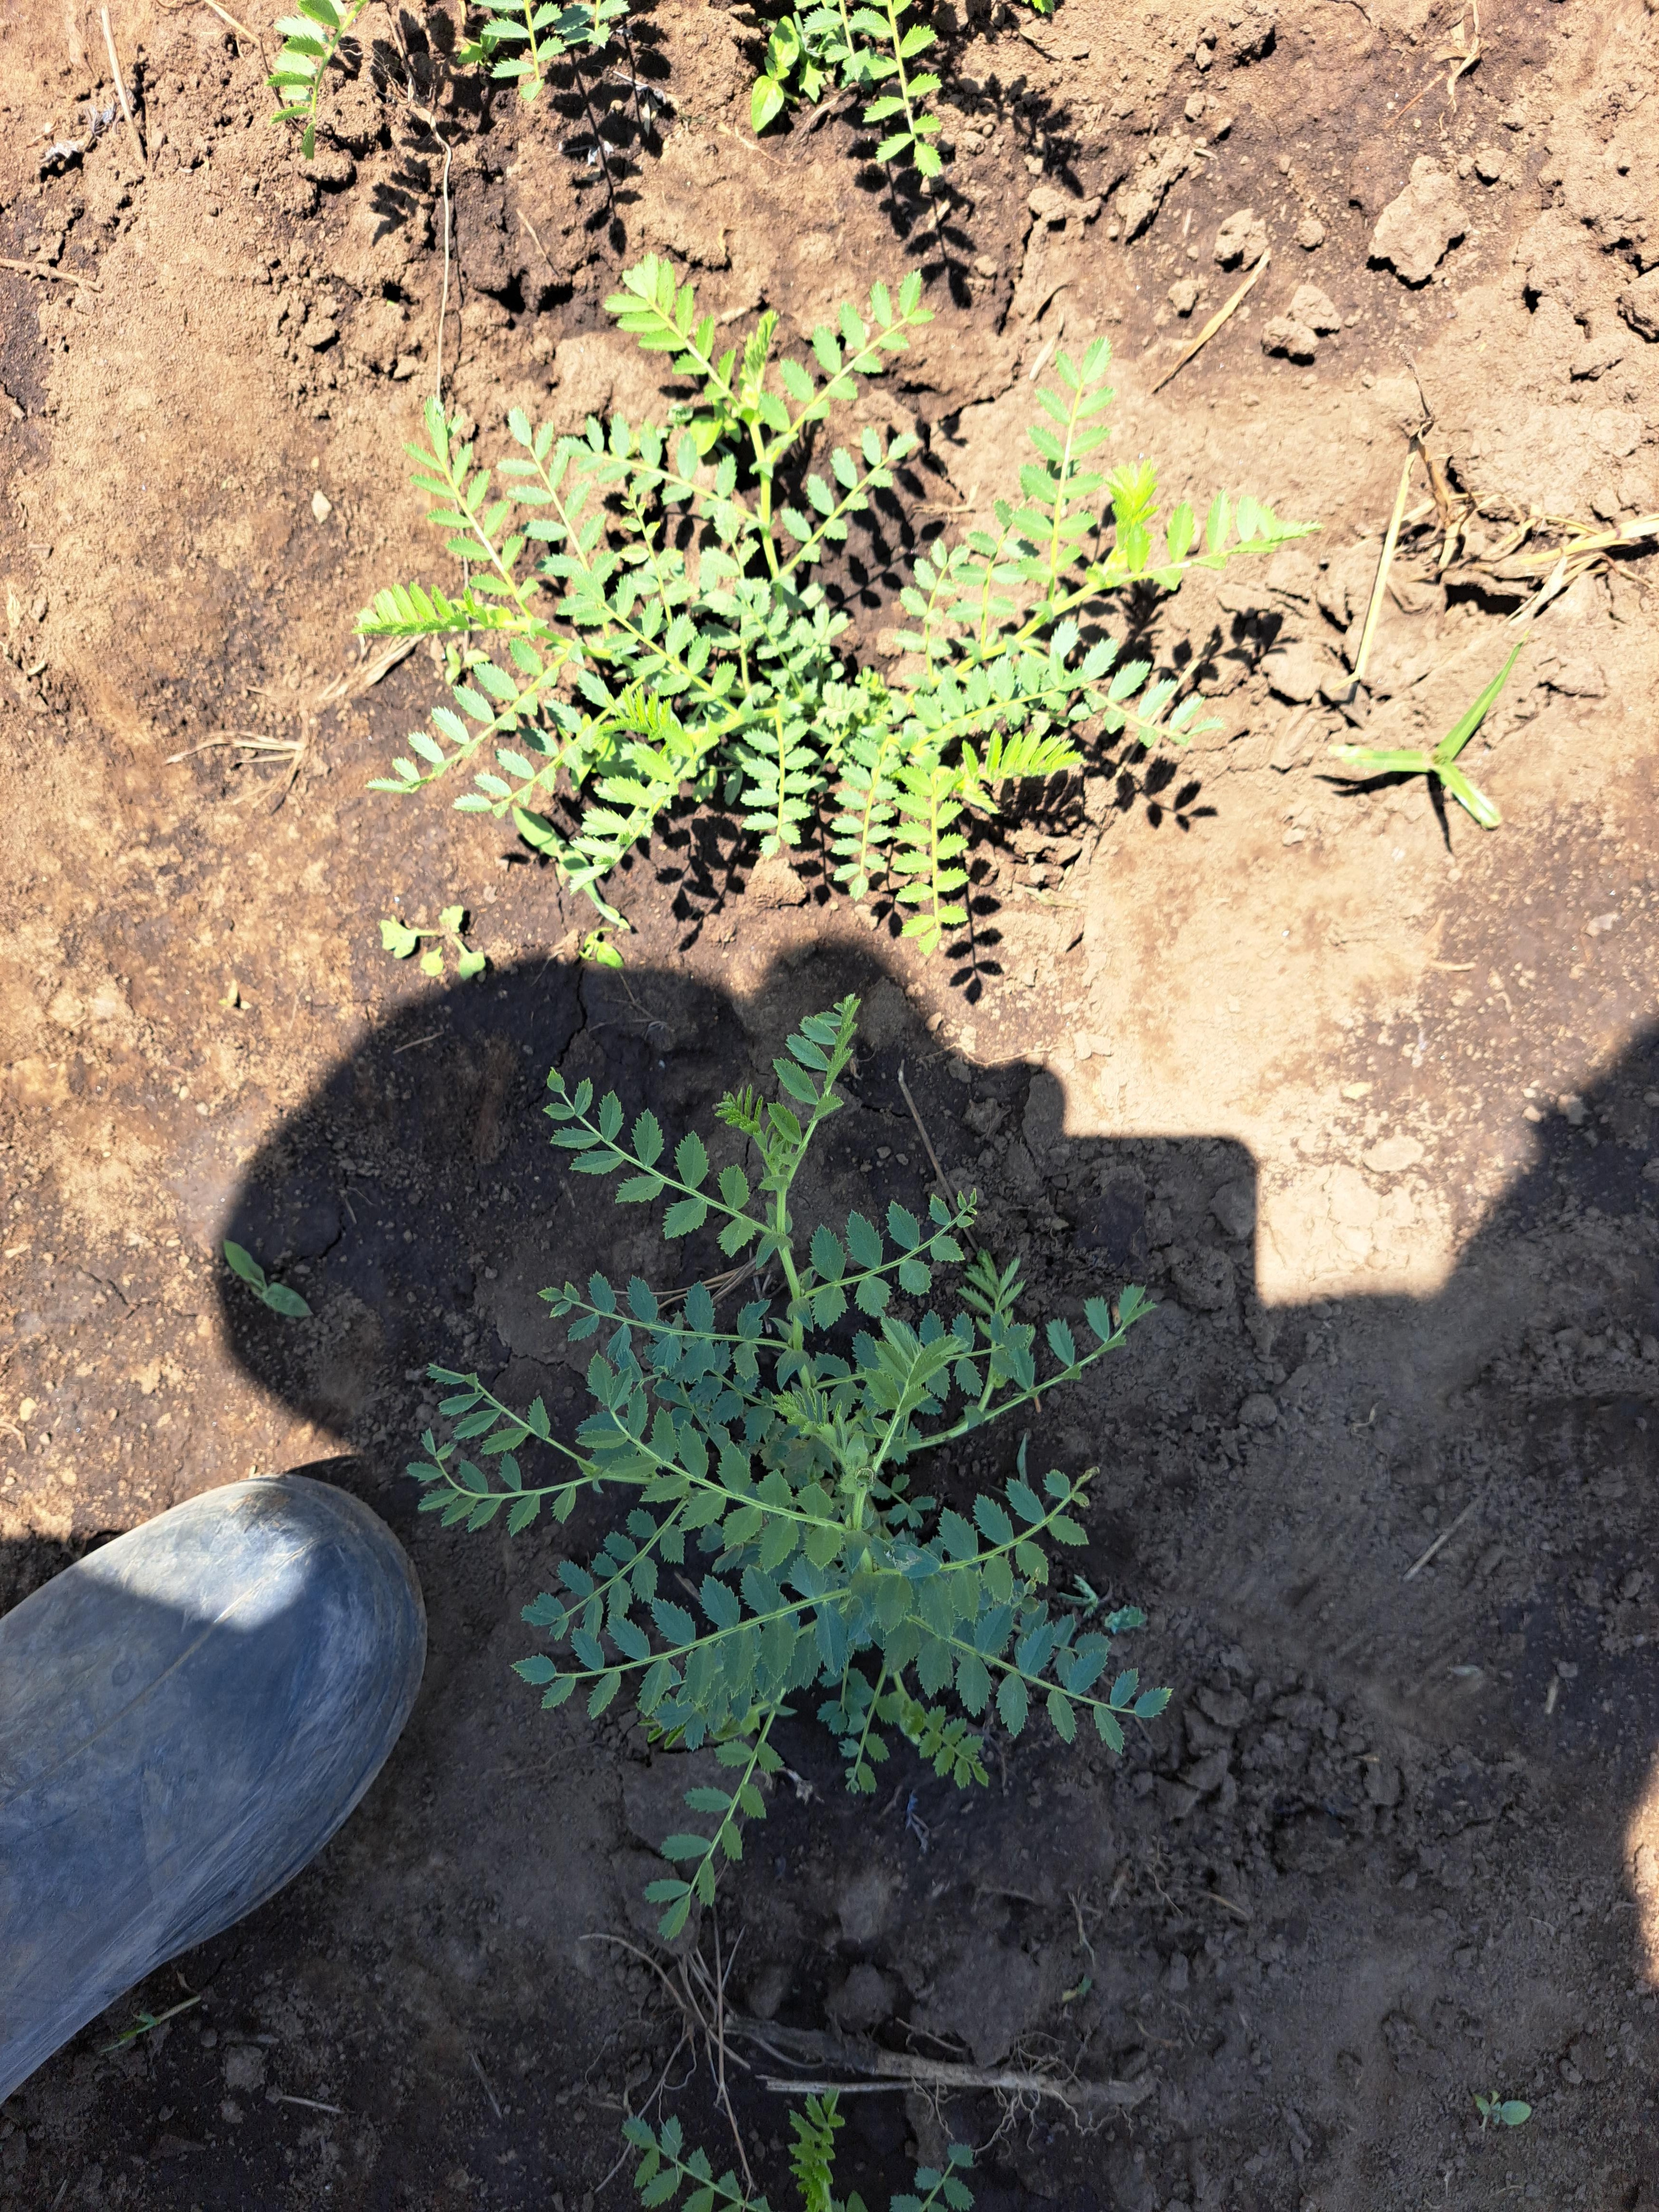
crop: chickpea
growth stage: vegetative
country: Tanzania
